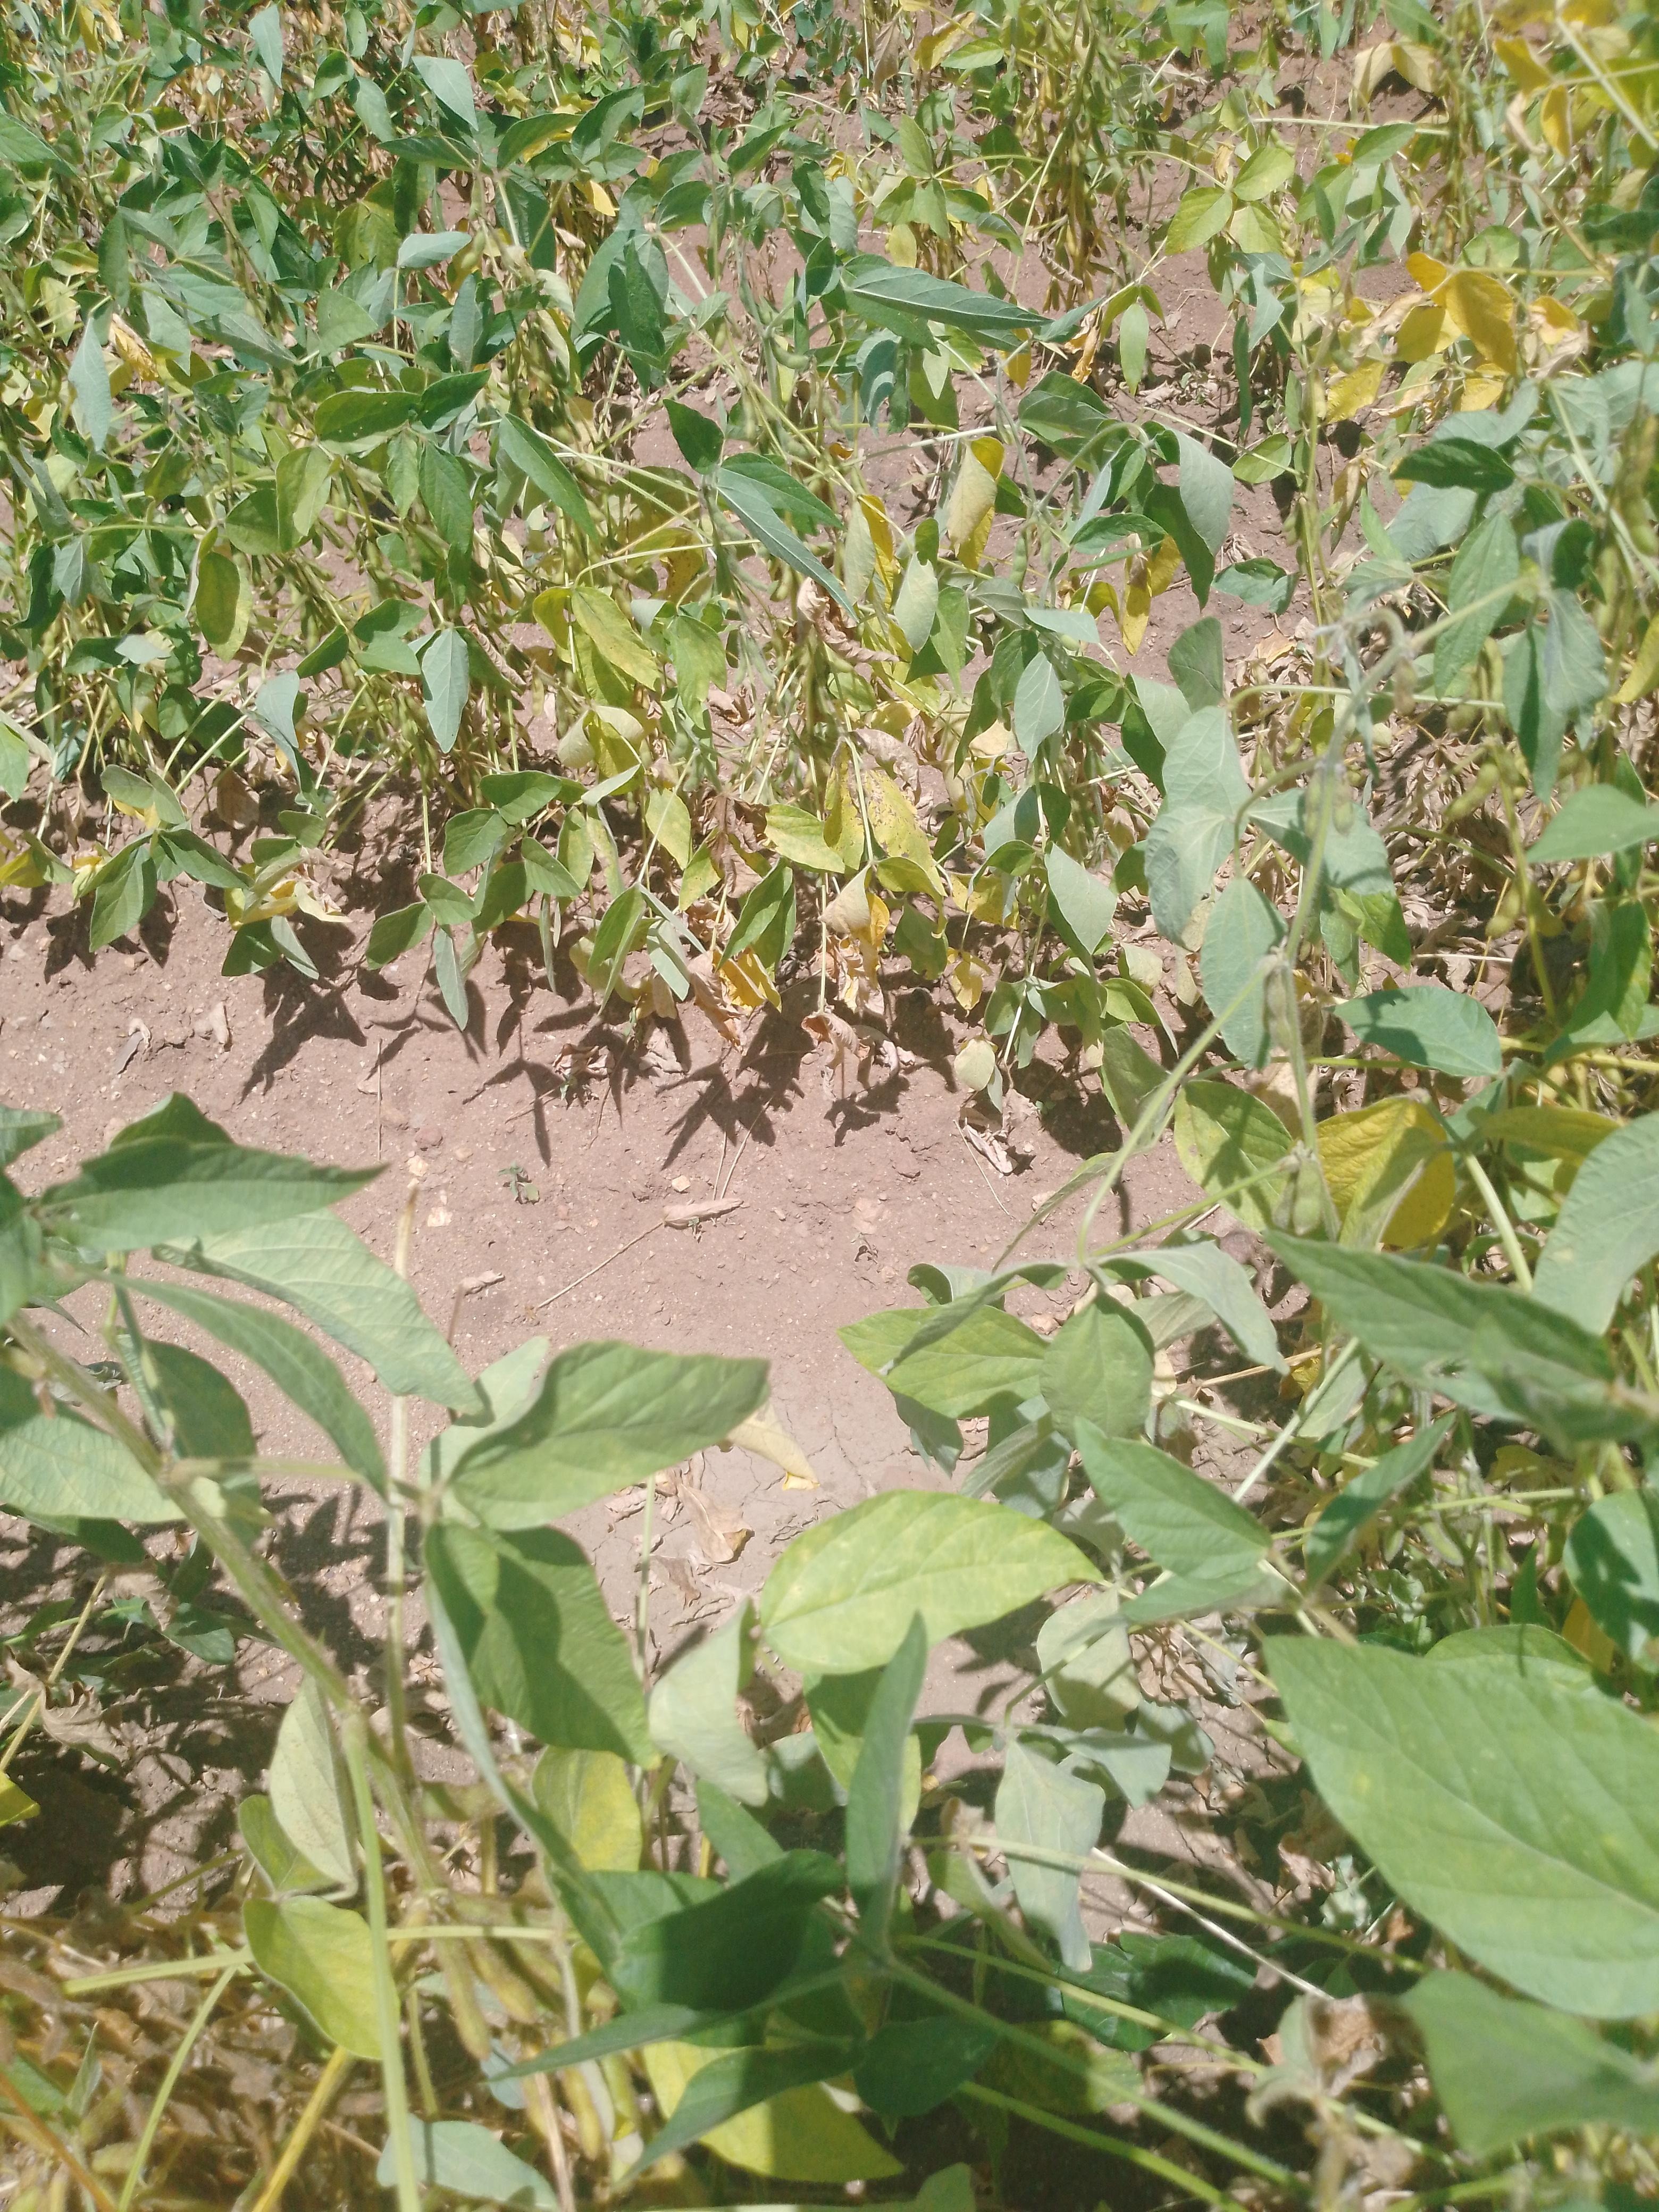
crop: soybean
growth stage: harvest maturity
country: Malawi
